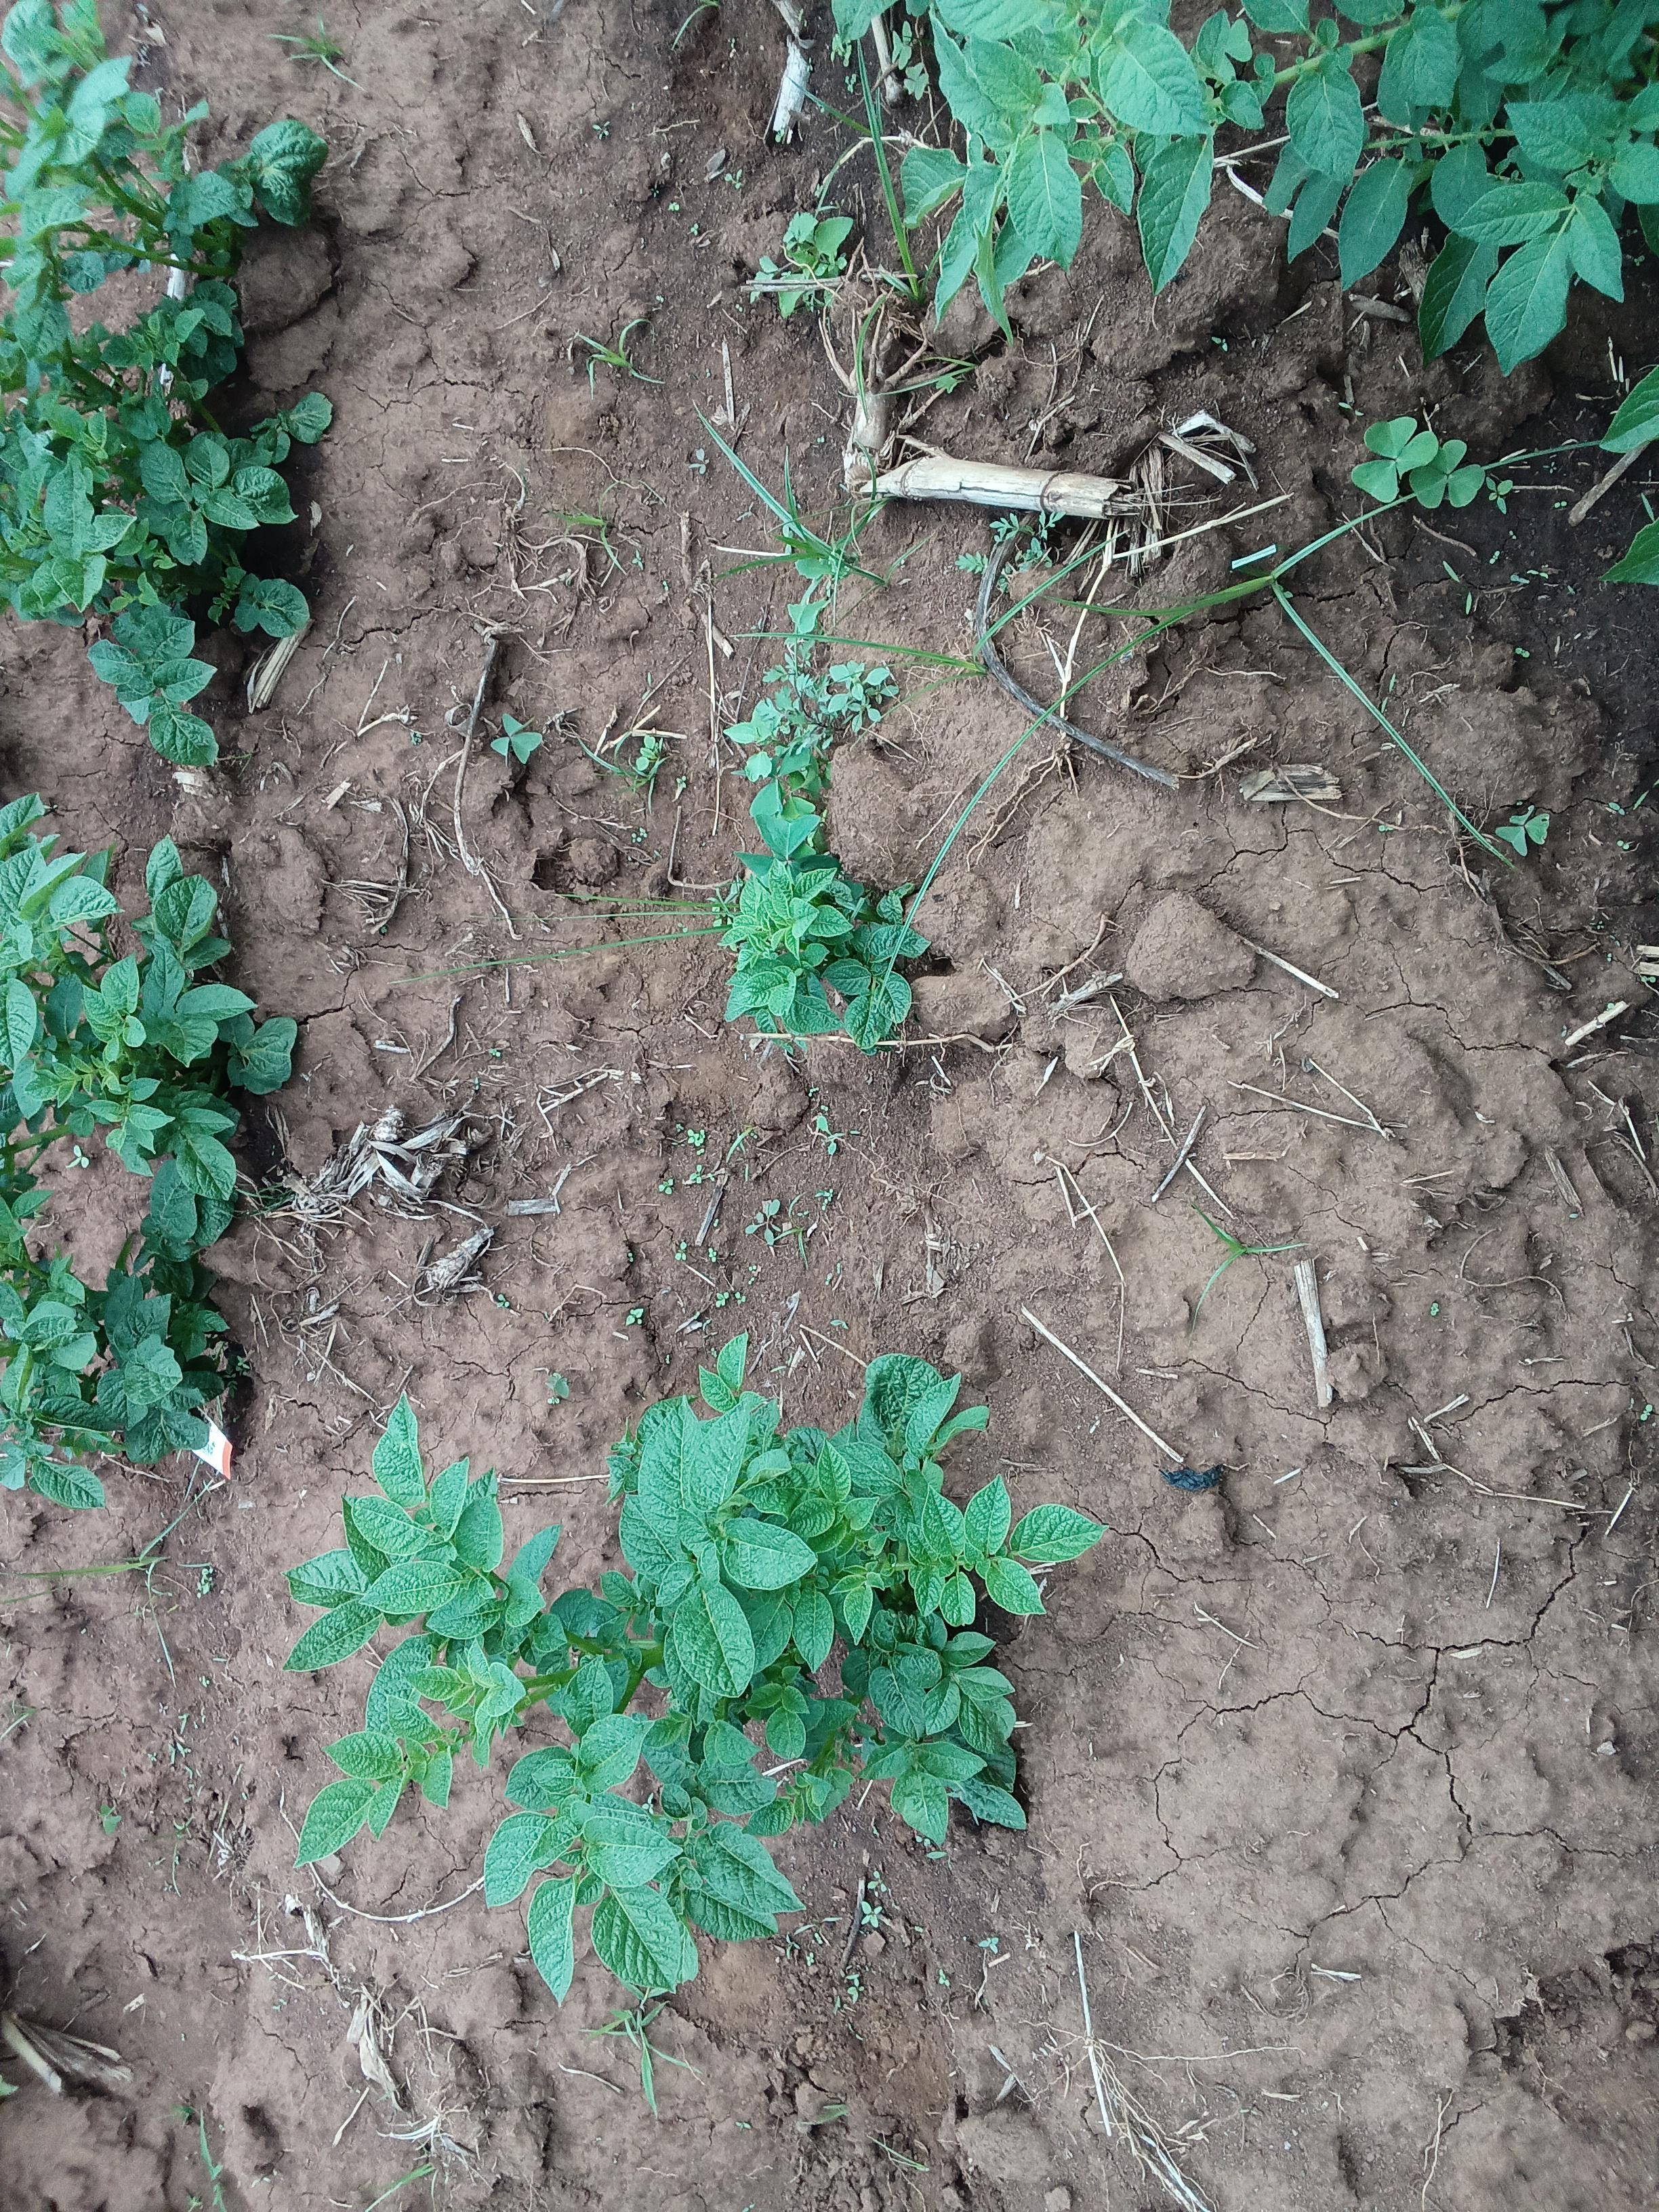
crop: potato
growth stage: vegetative
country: Kenya
